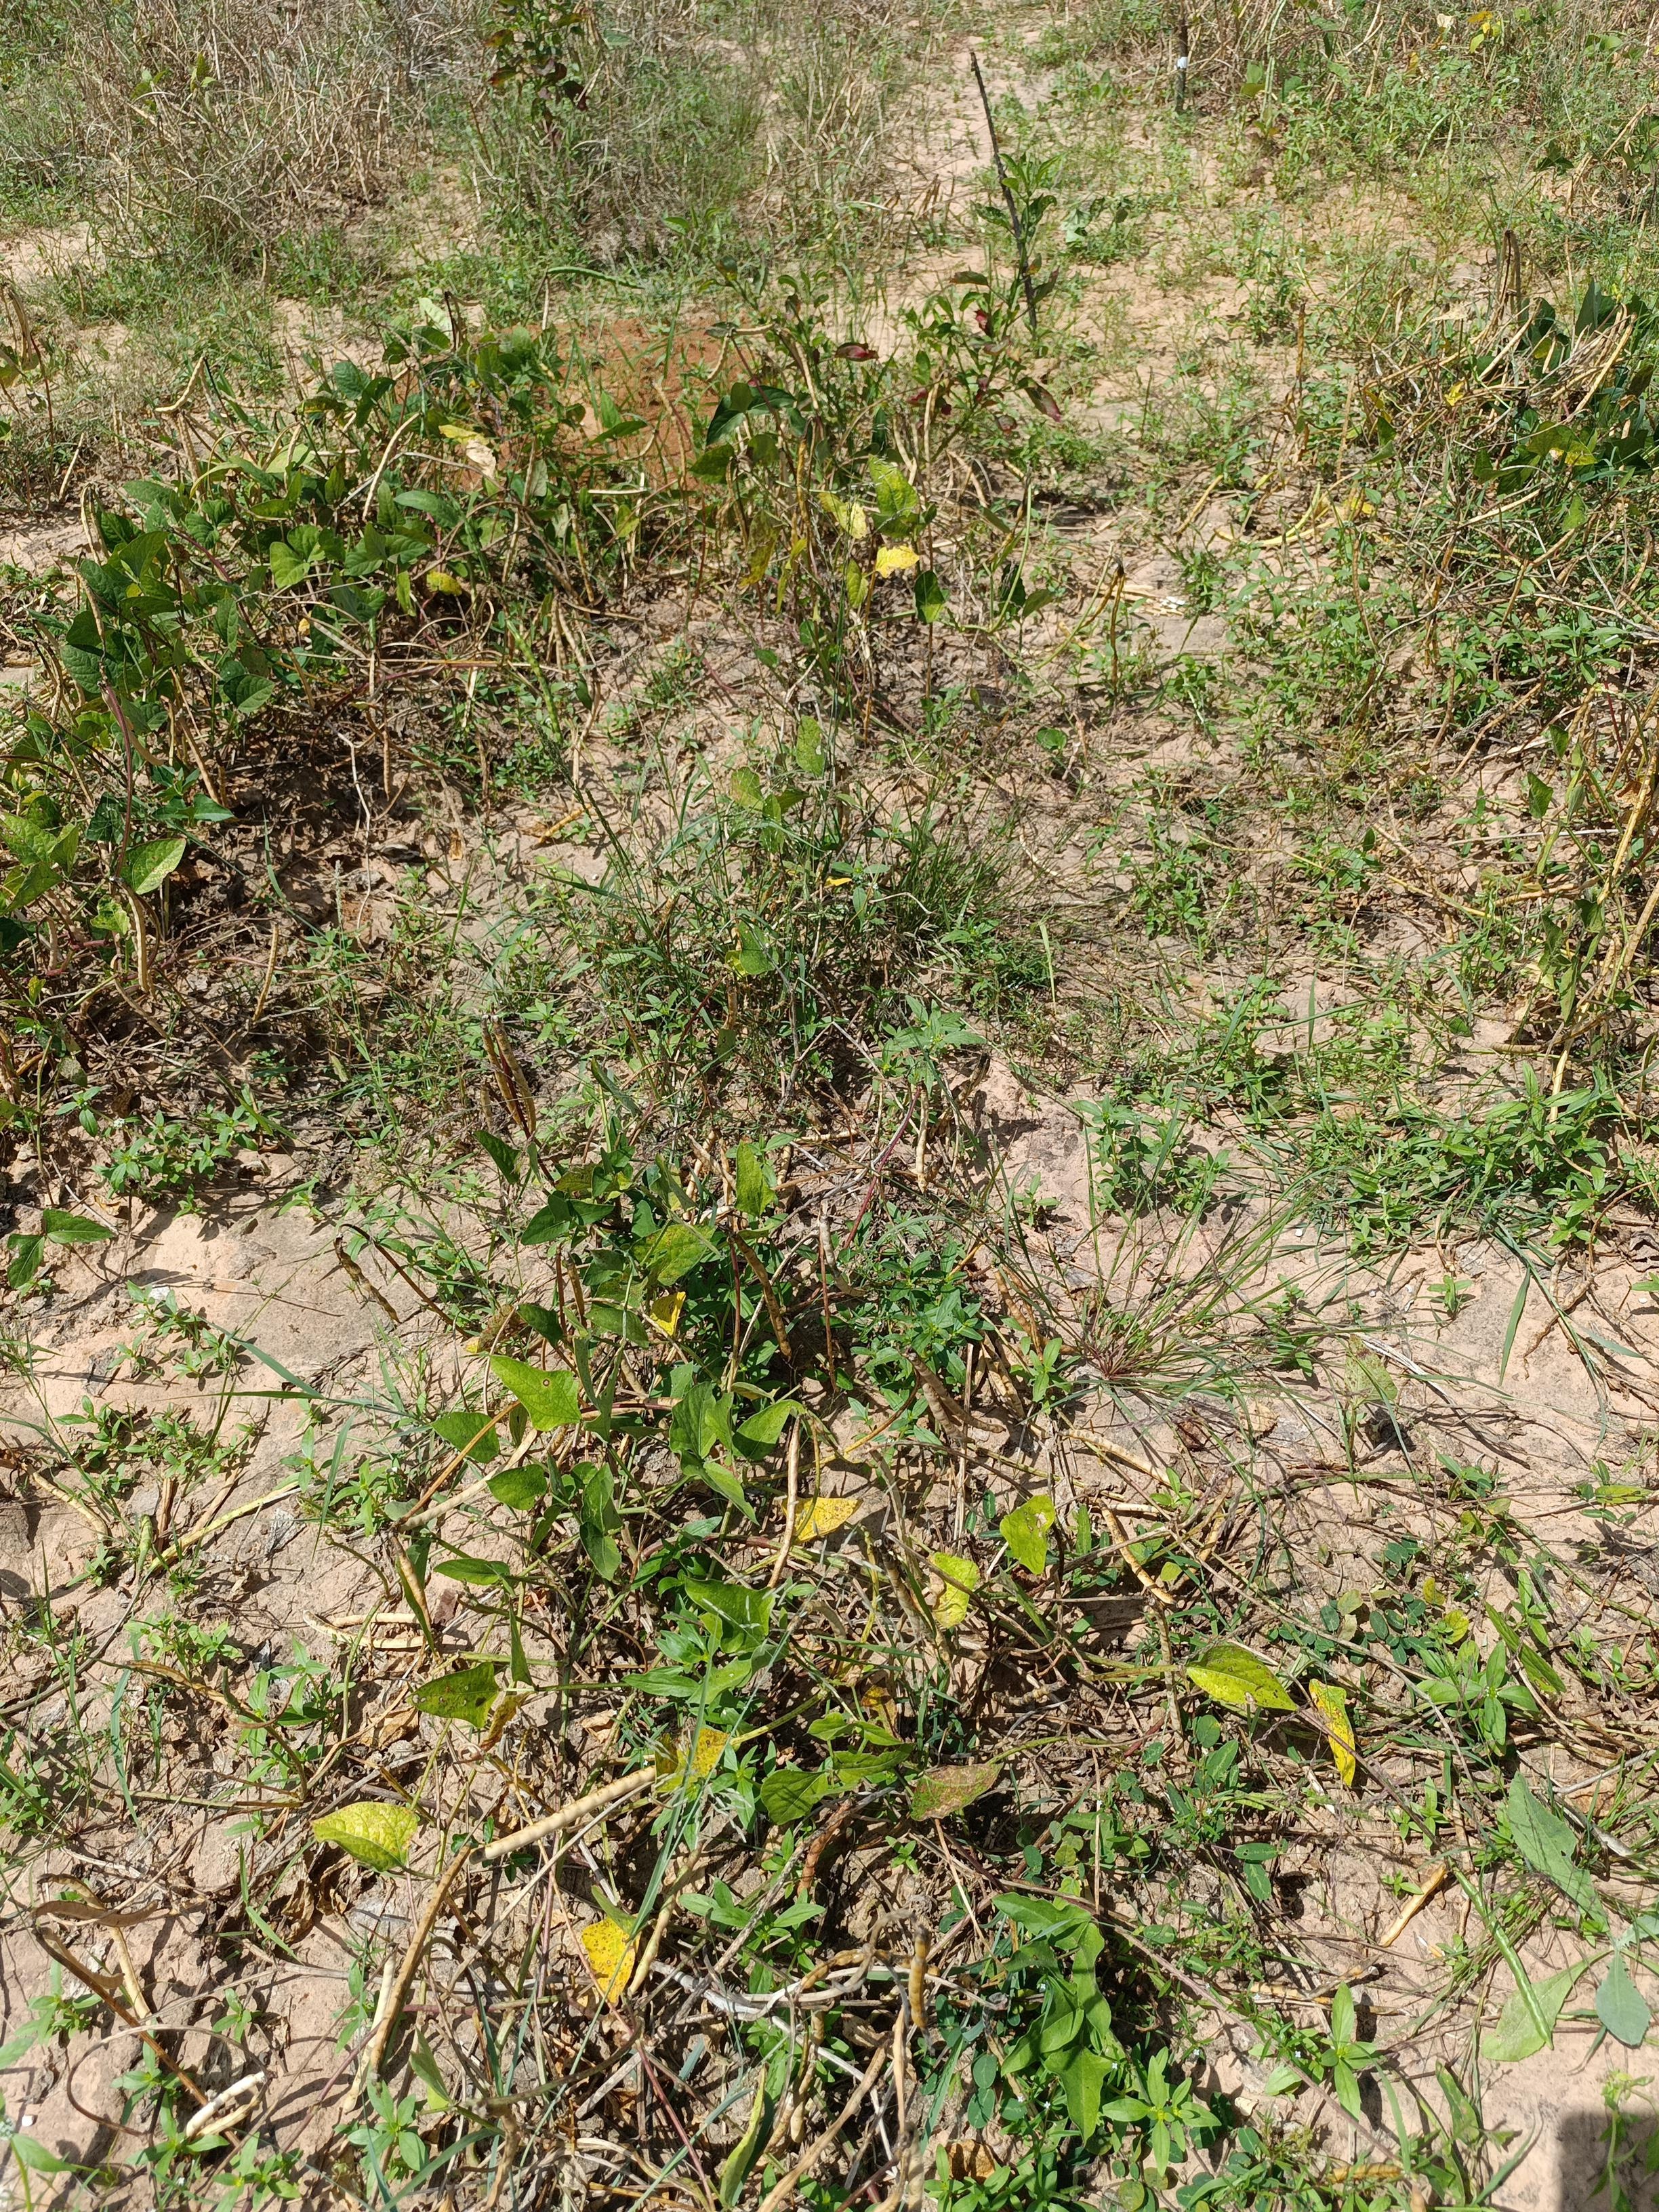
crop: cowpea
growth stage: maturity
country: Nigeria
